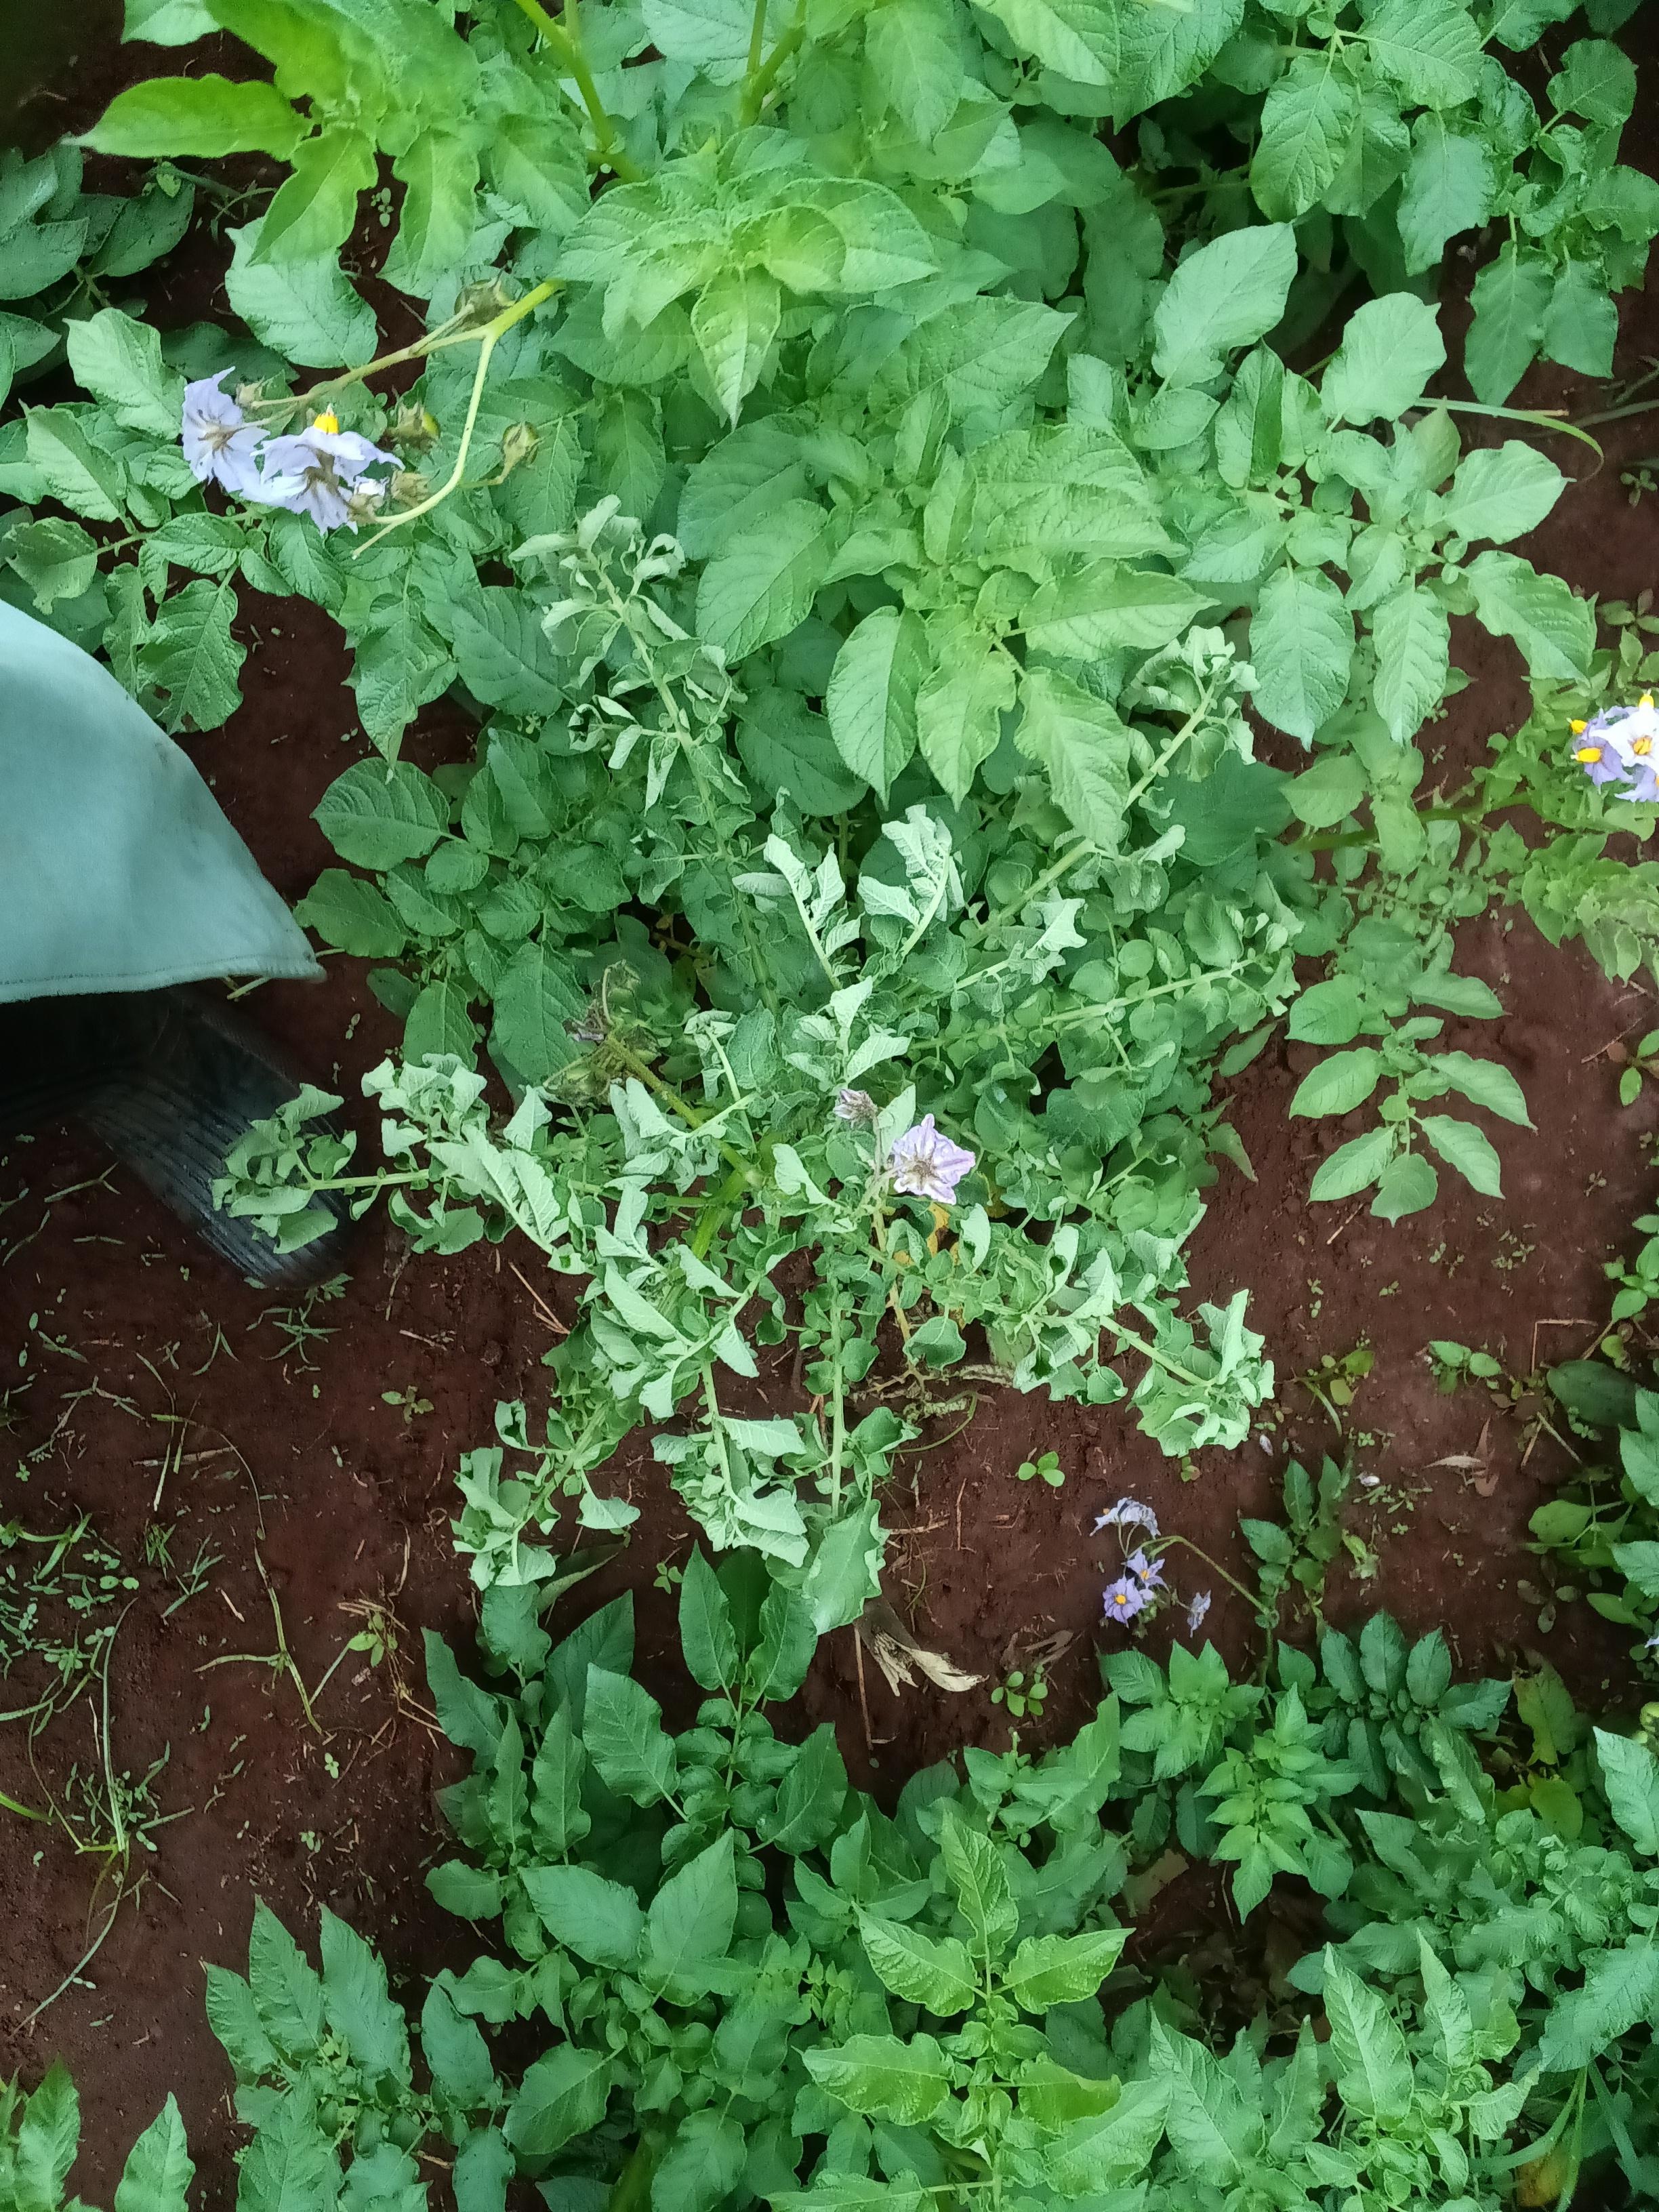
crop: potato
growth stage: flowering
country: Kenya
